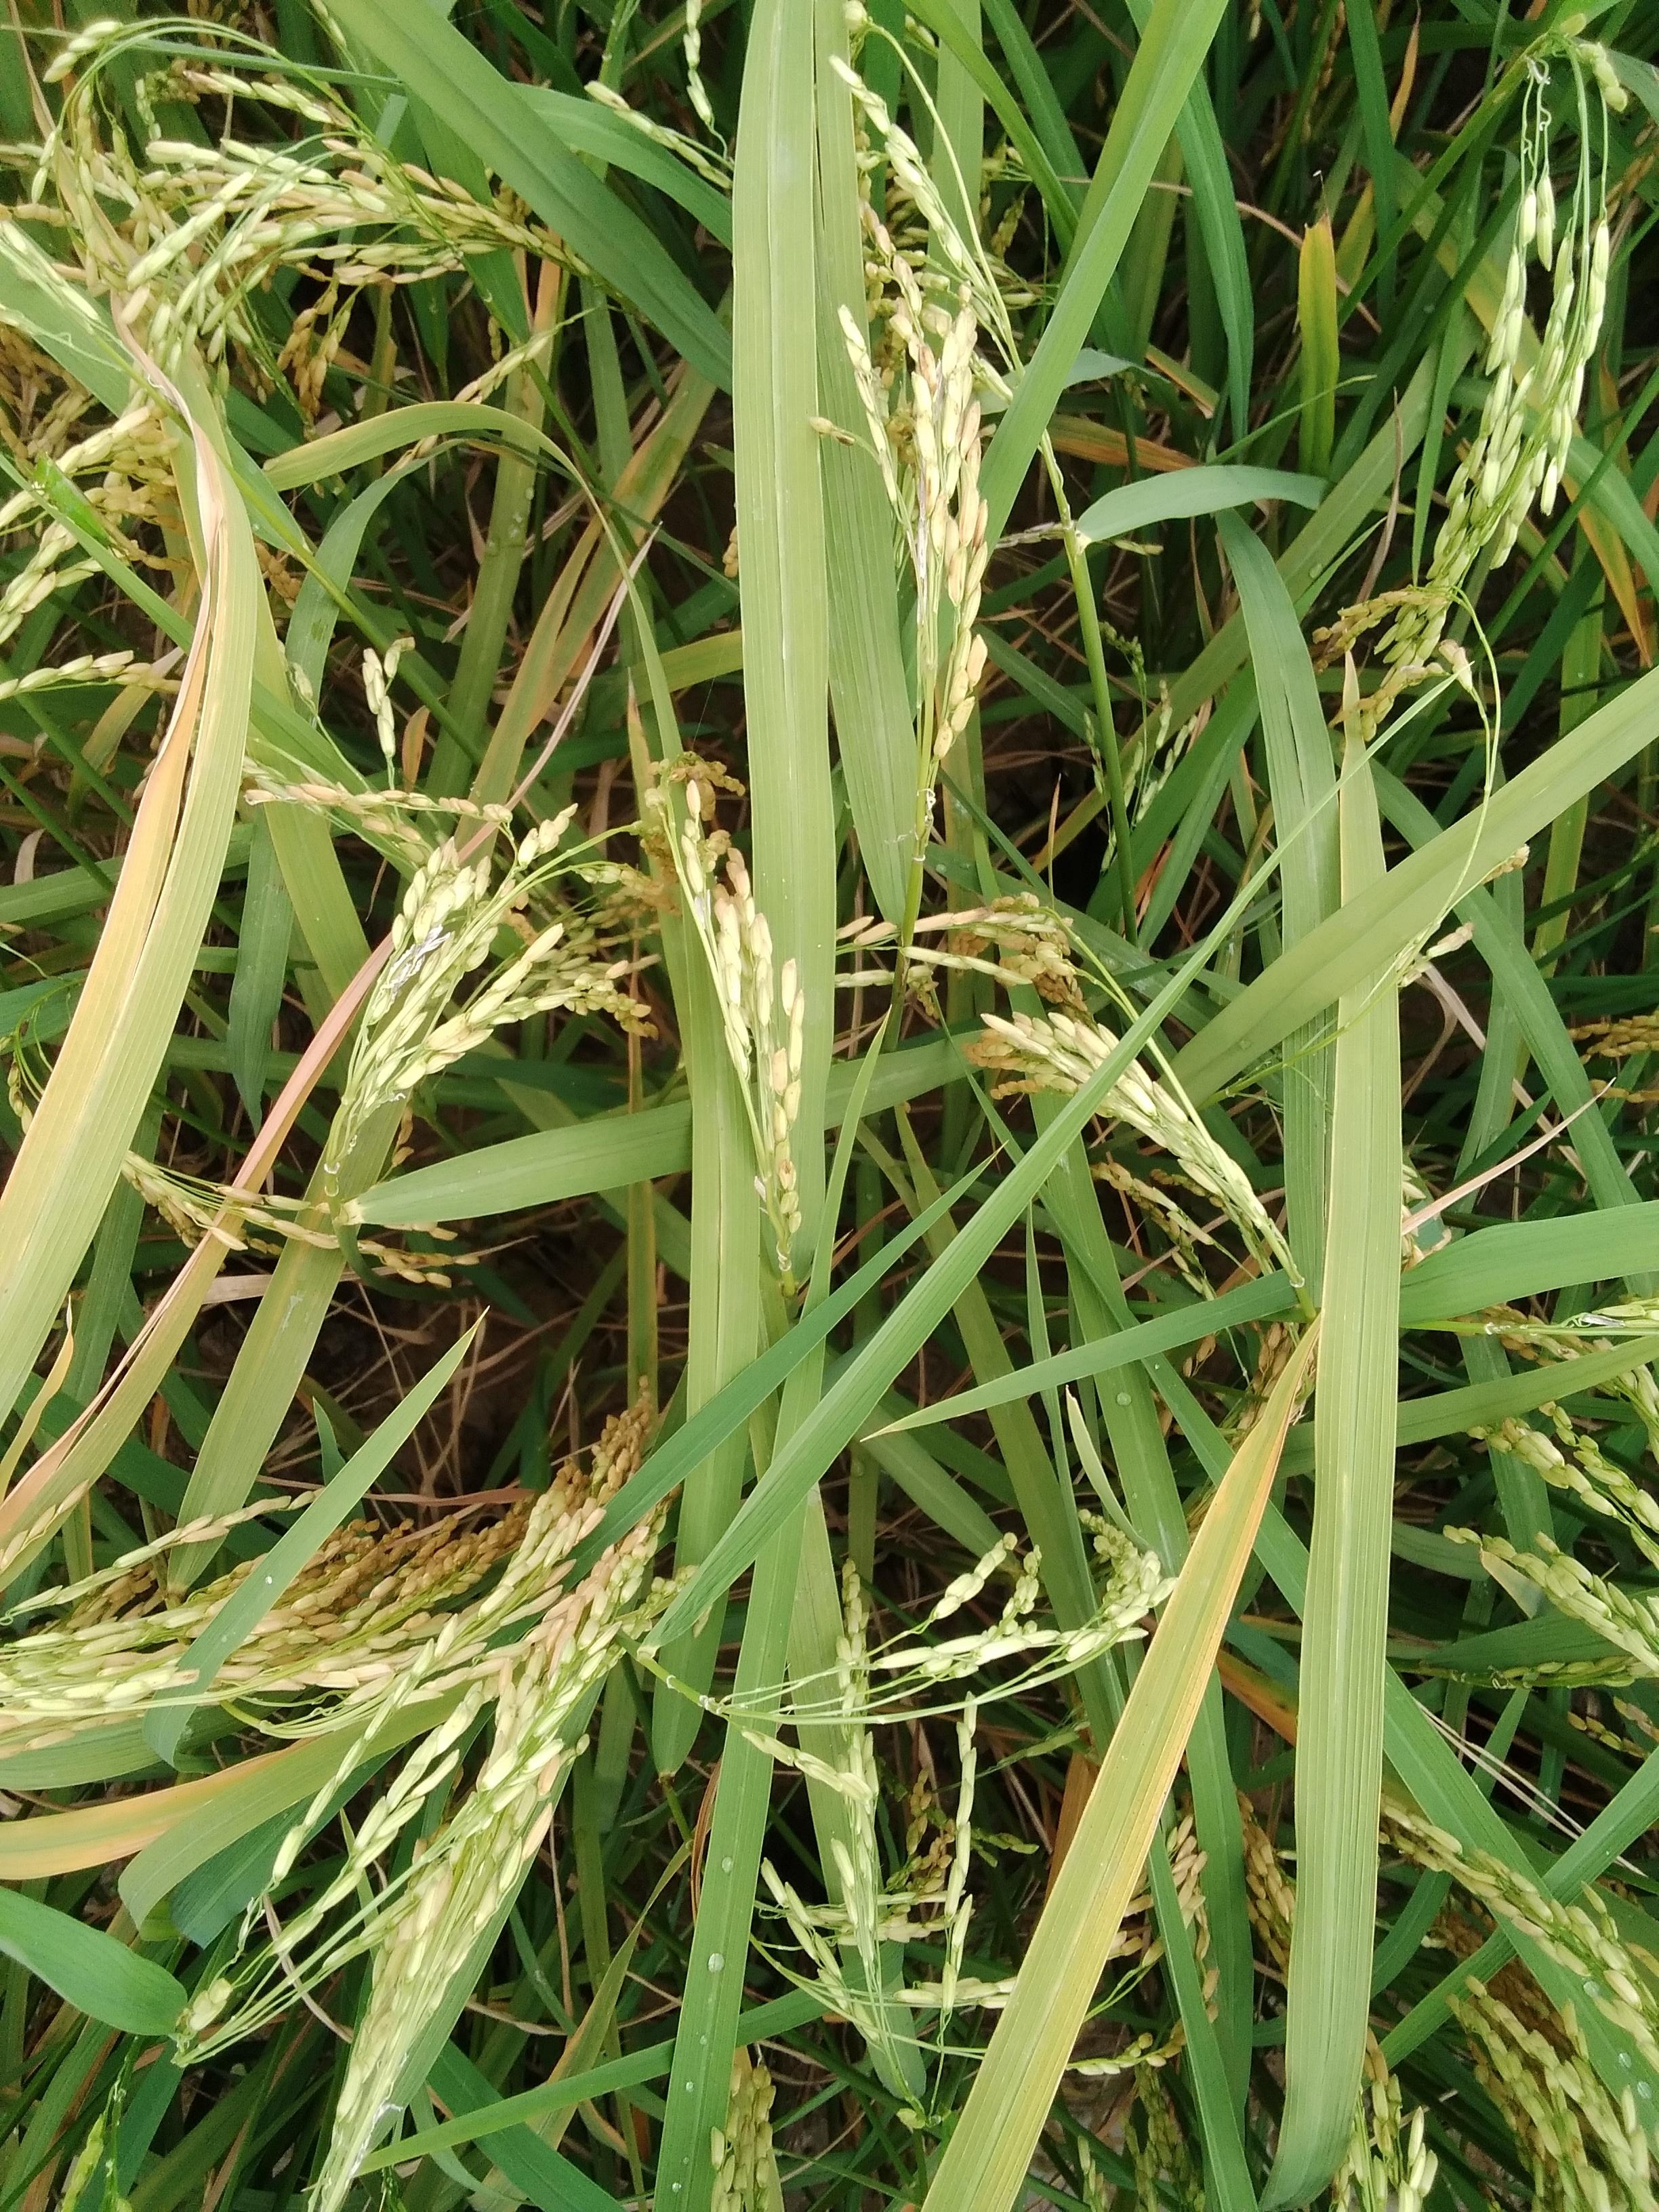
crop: rice
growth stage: ripening
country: Nigeria
